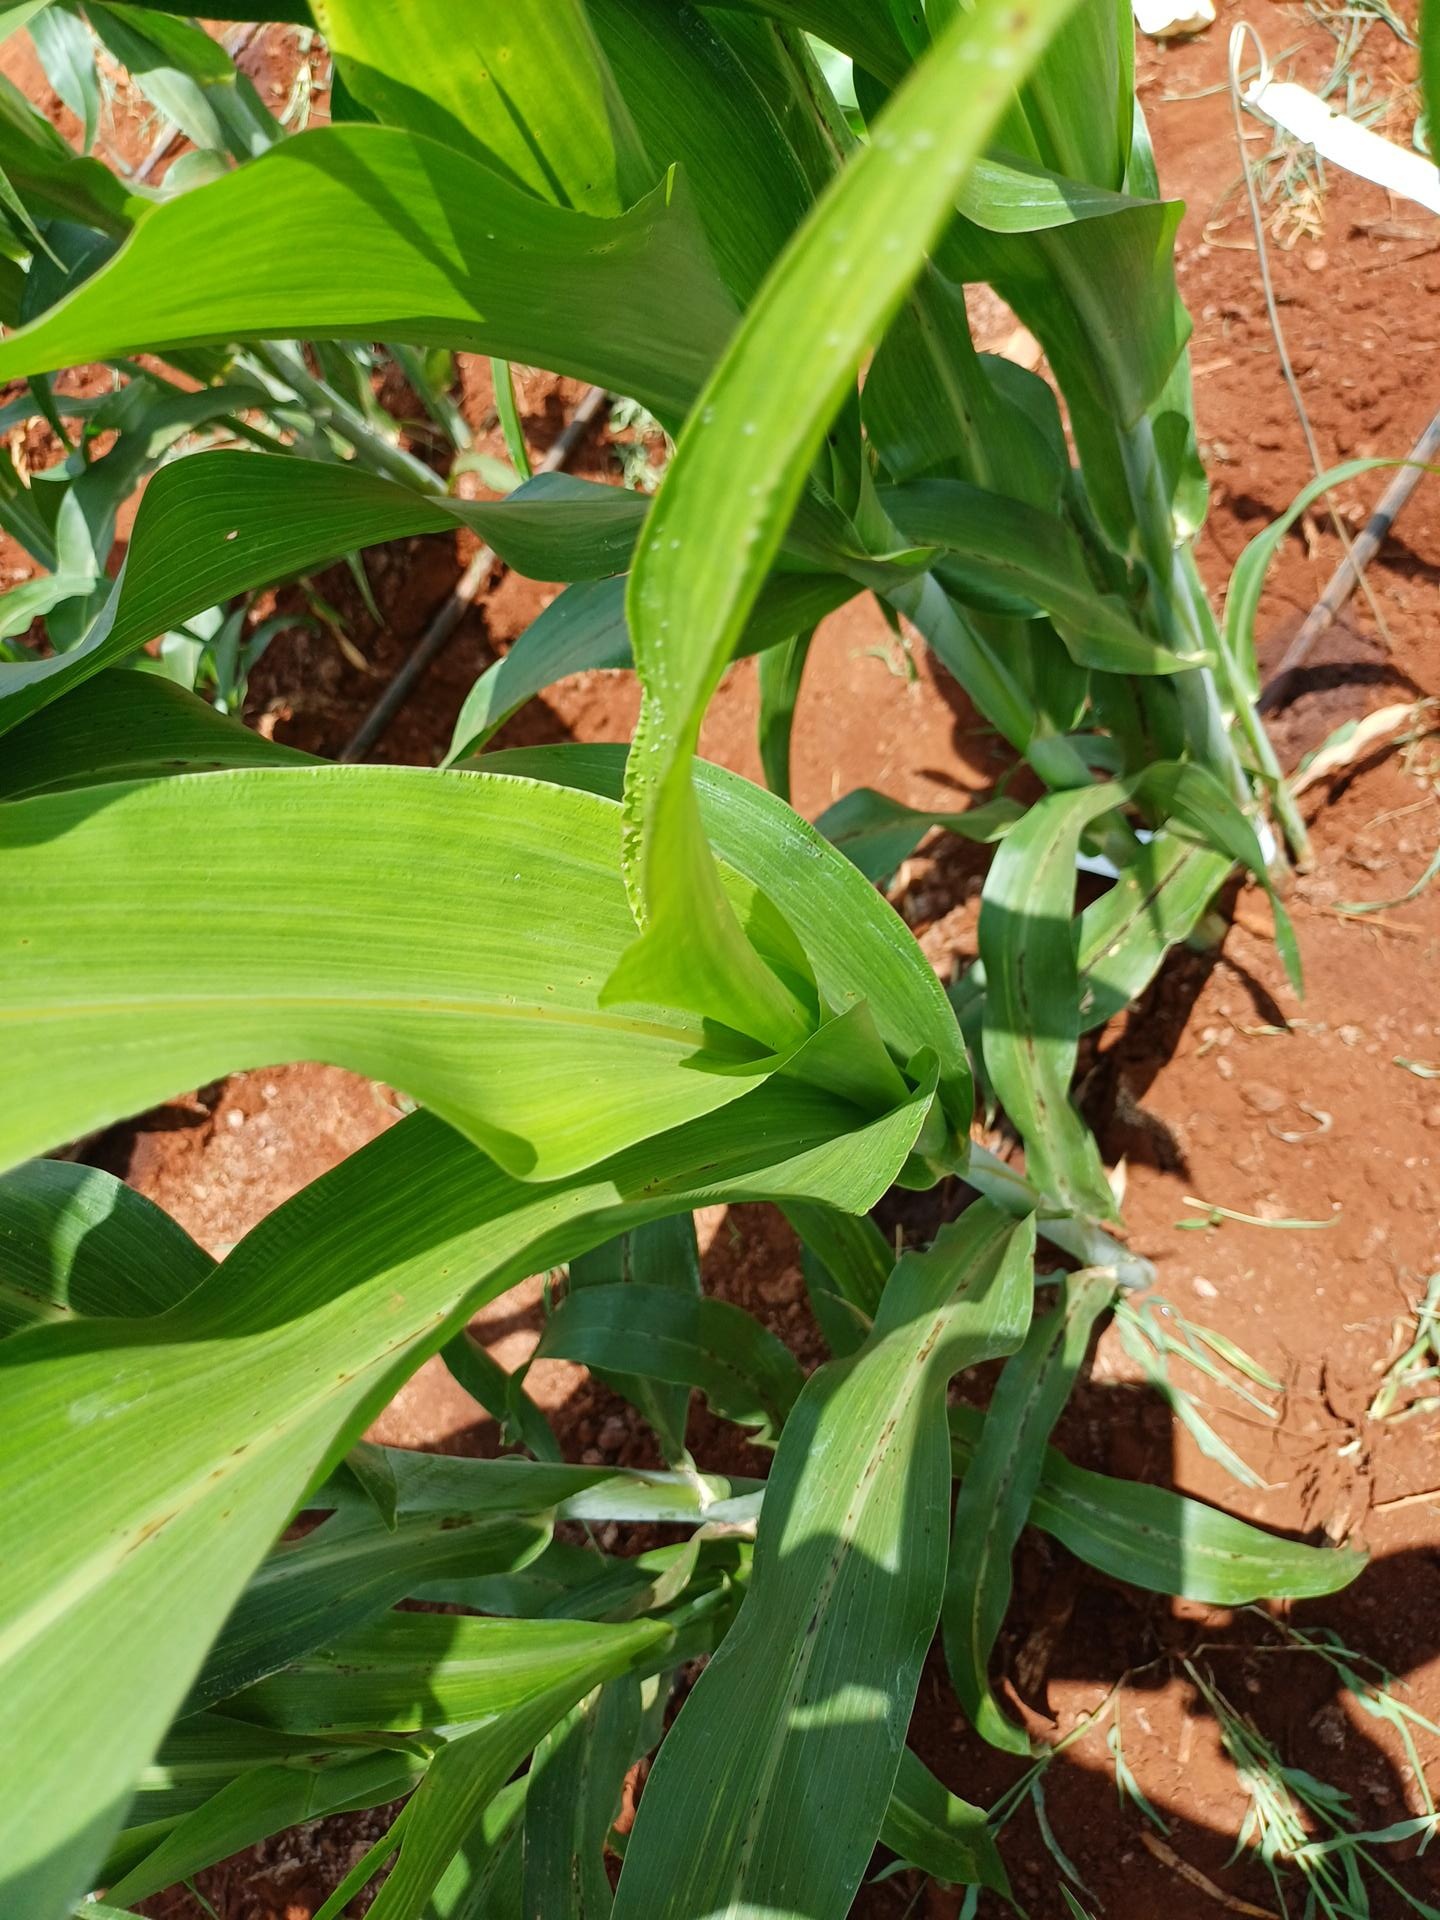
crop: sorghum
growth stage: vegetative
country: Kenya
